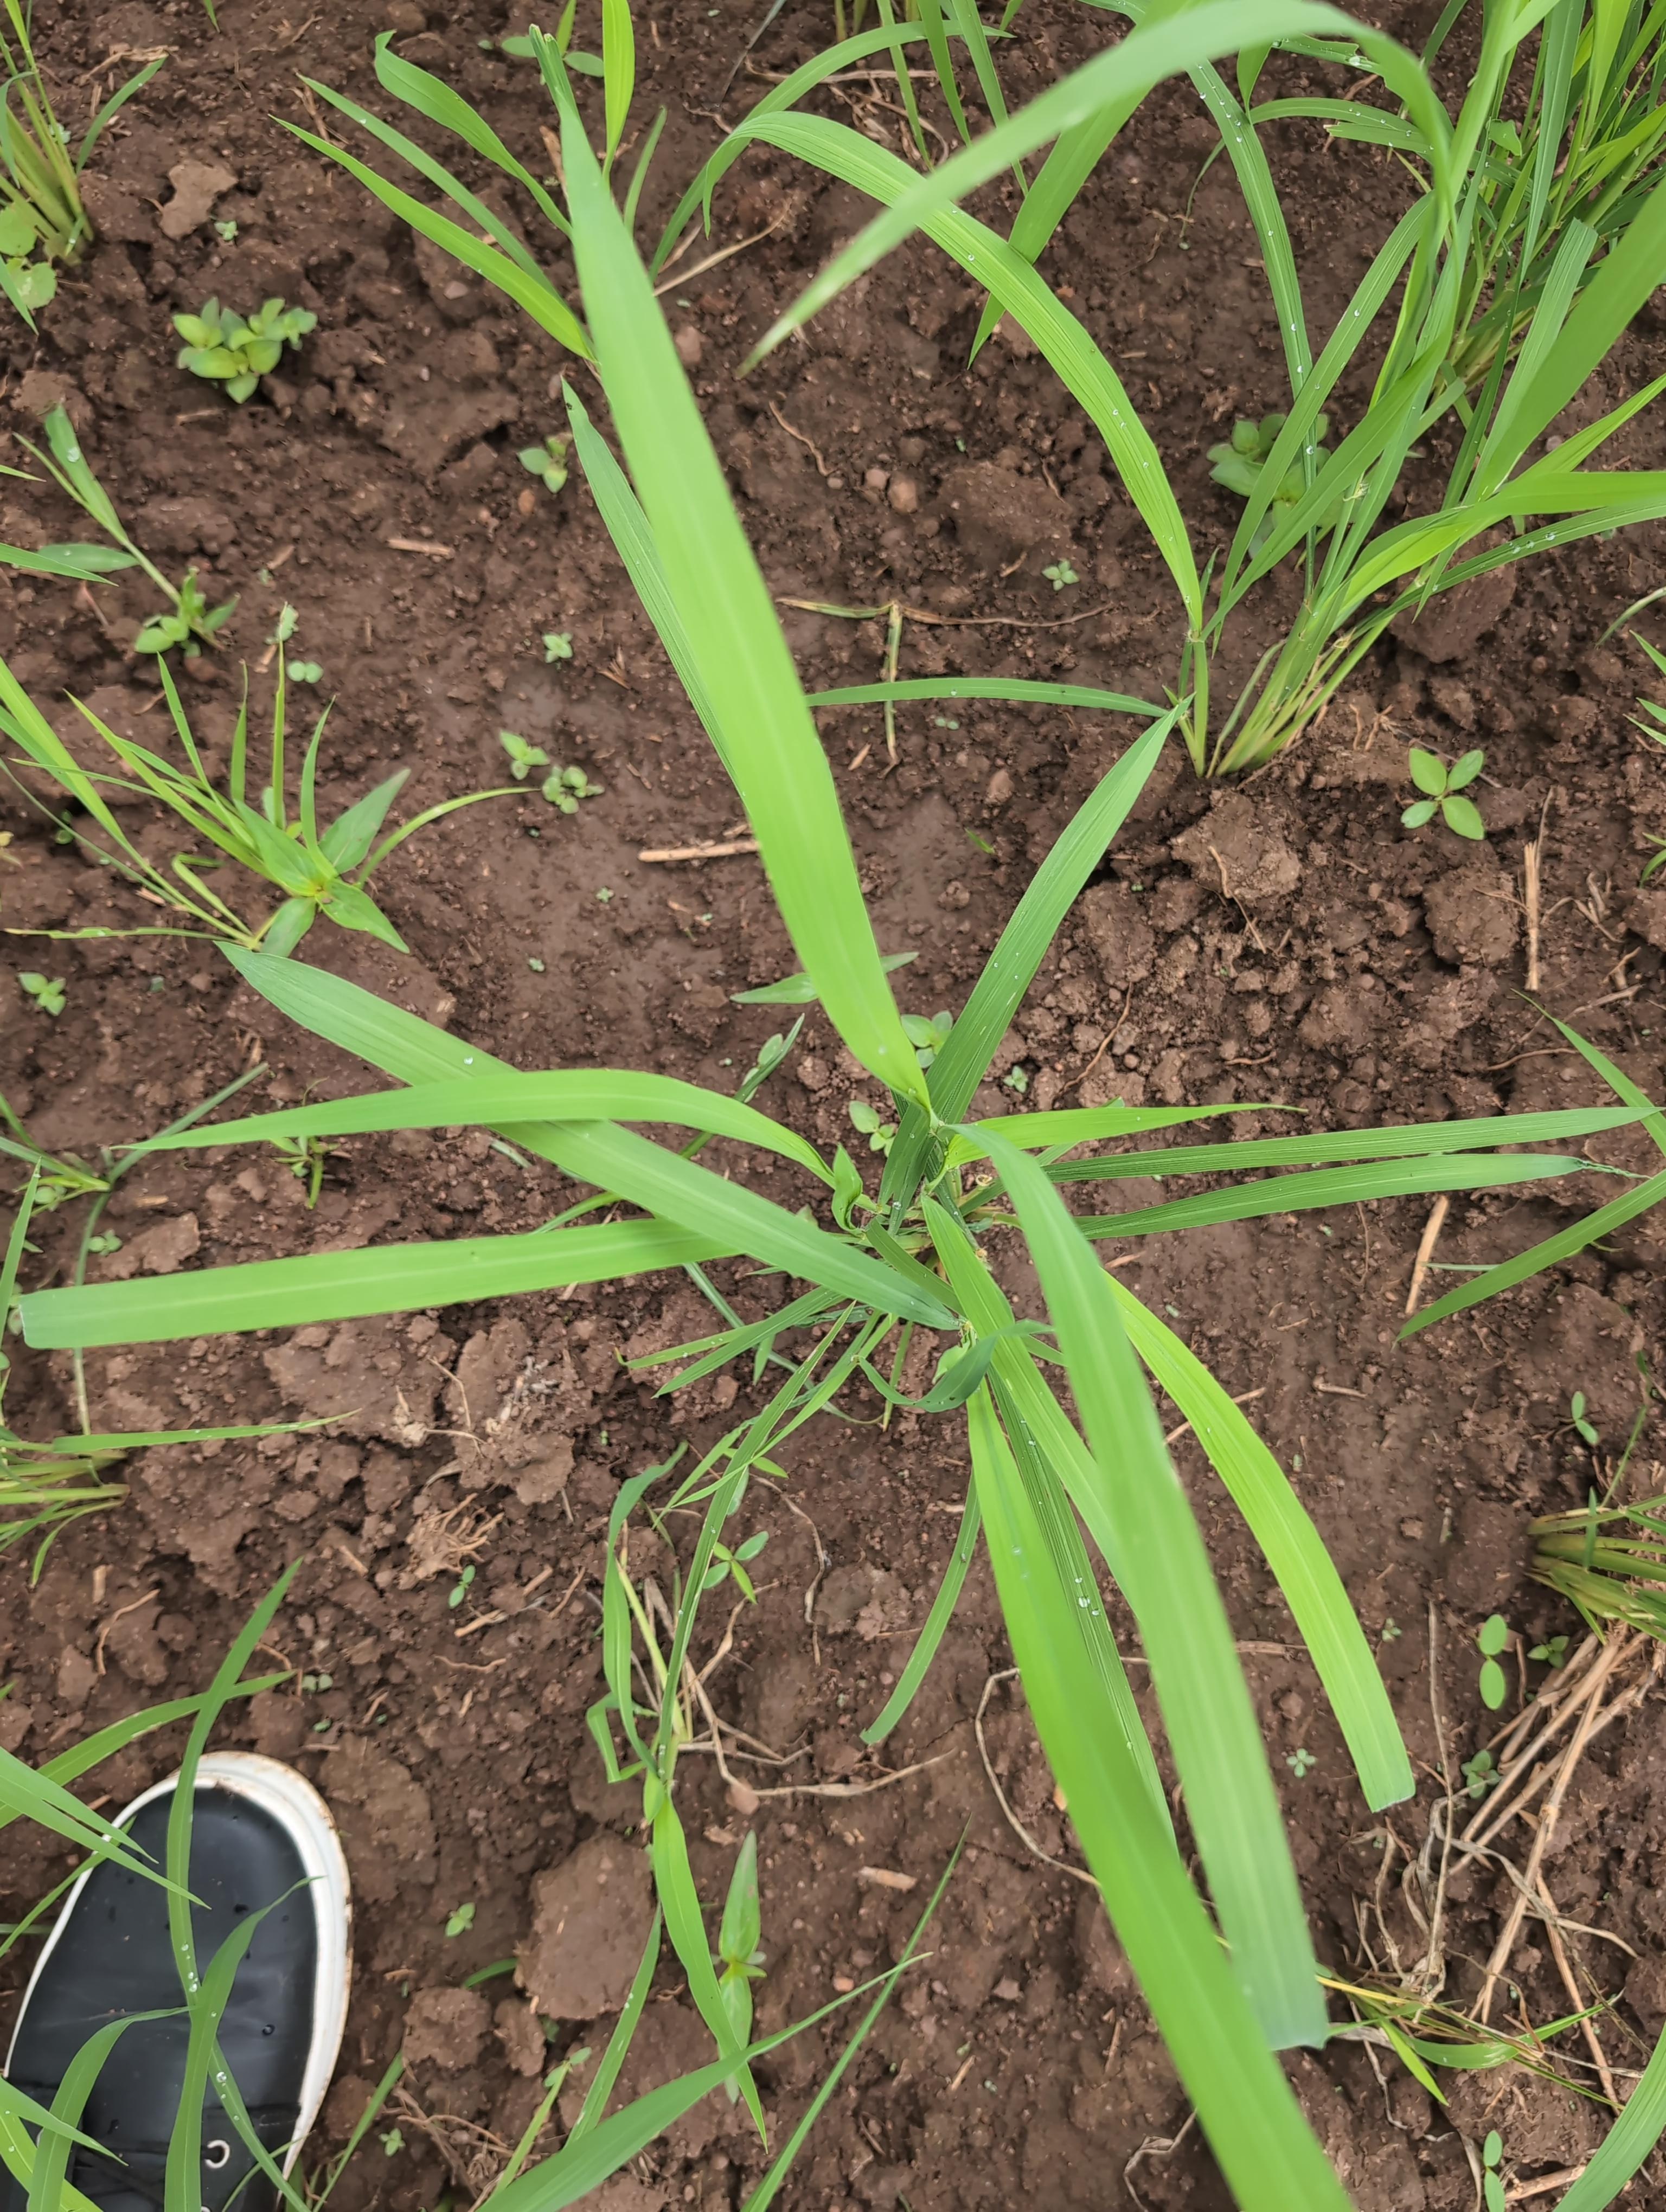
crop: rice
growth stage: tillering
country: Côte d'Ivoire
